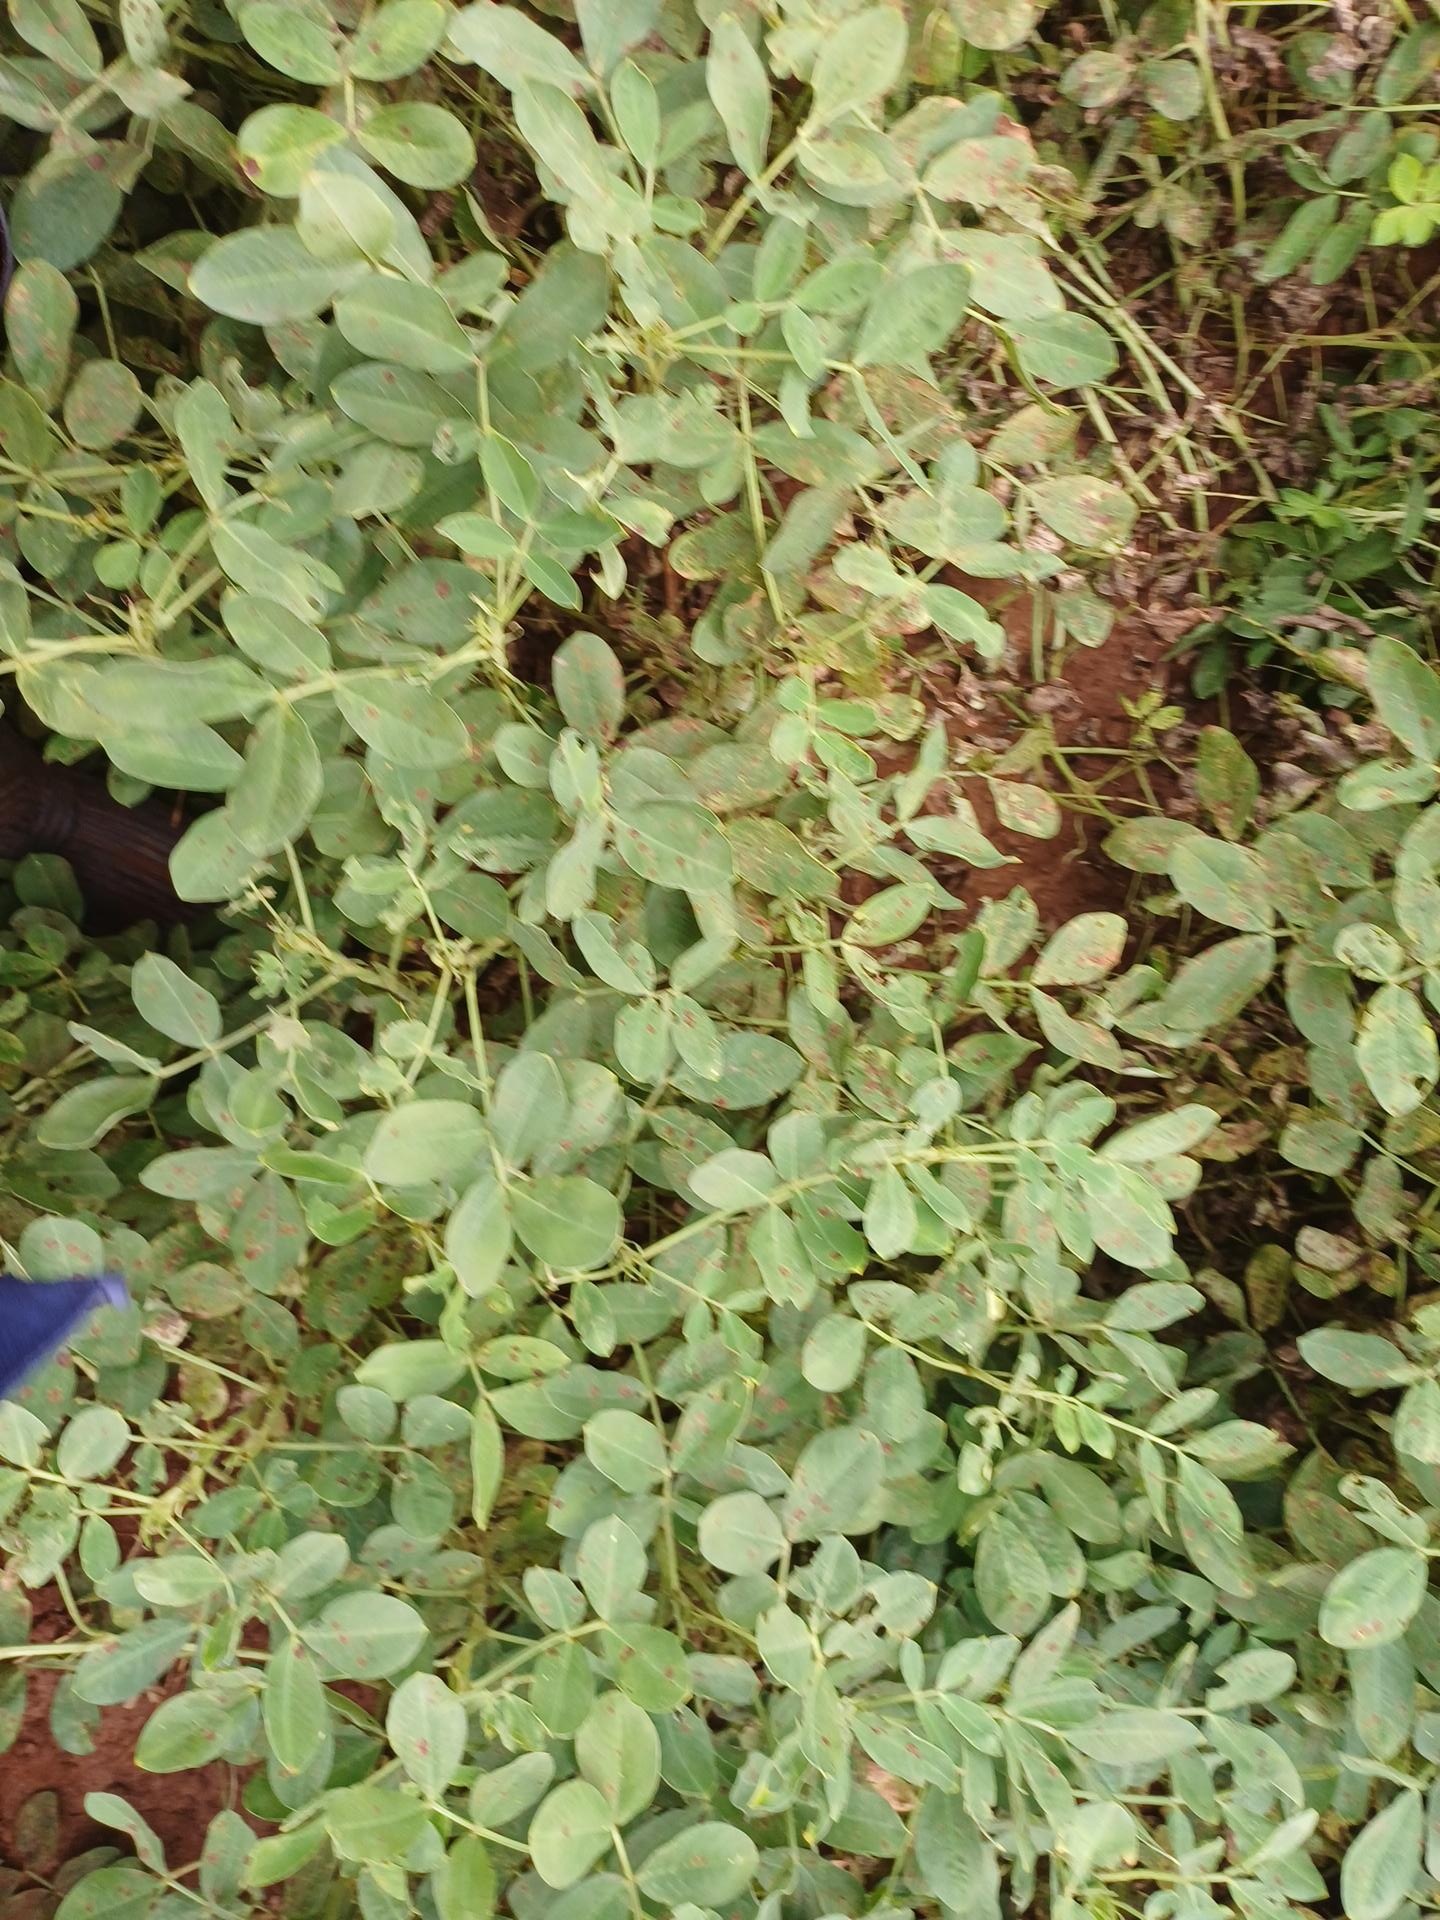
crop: groundnut
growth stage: pegging
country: Kenya
